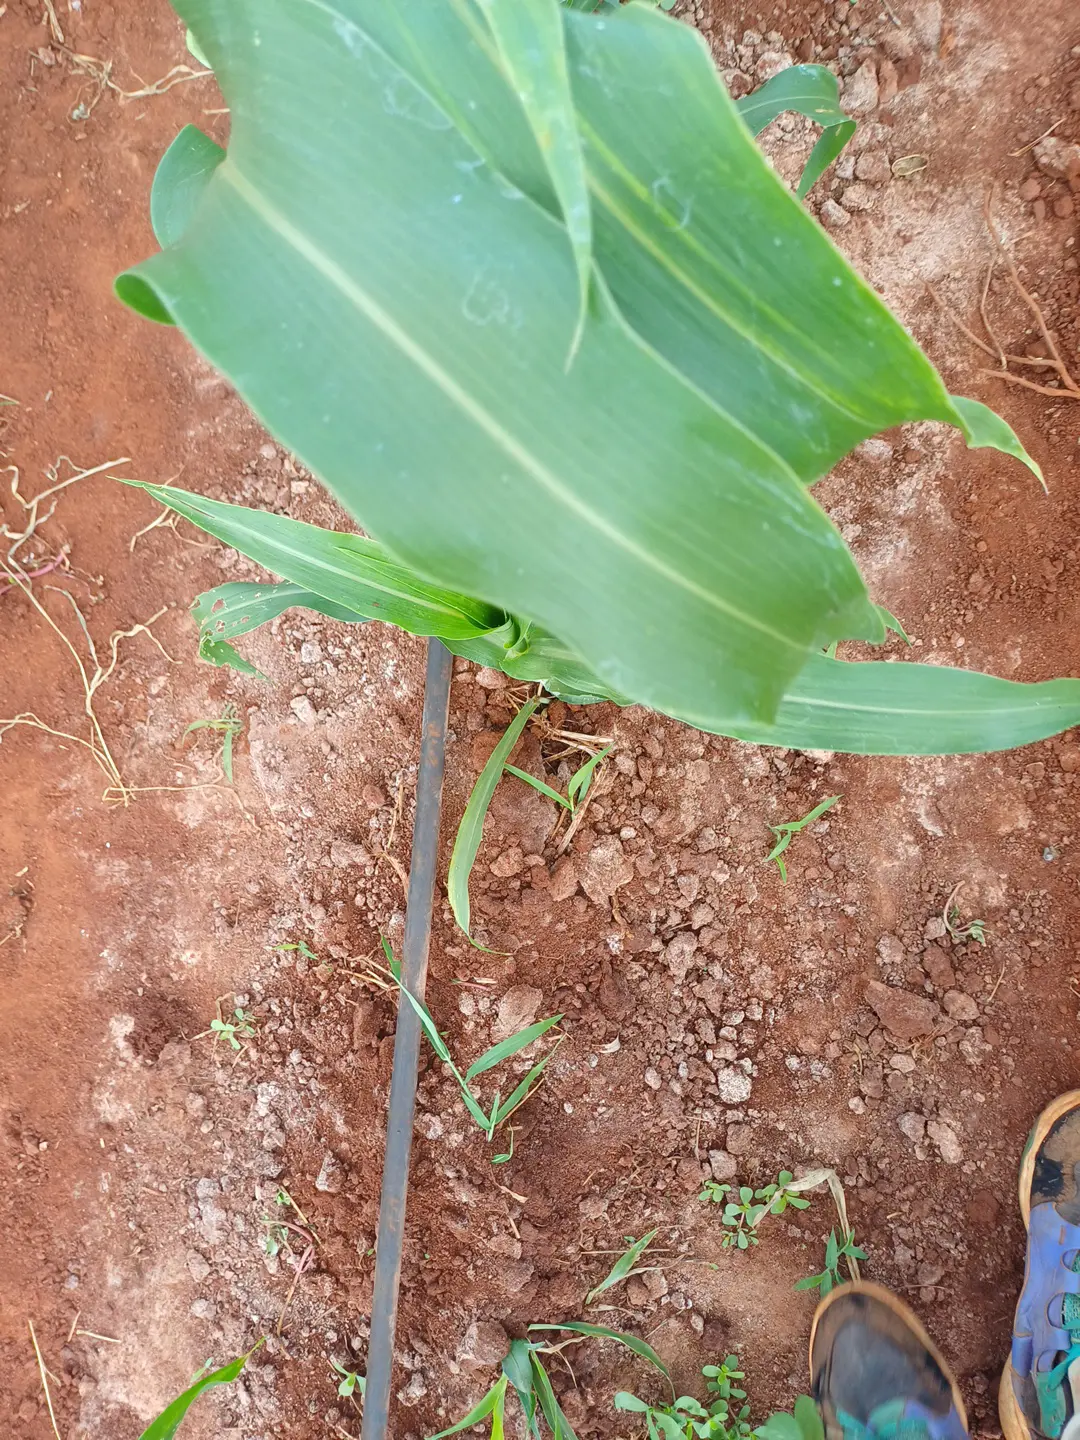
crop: sorghum
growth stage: elongation stem
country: Kenya
